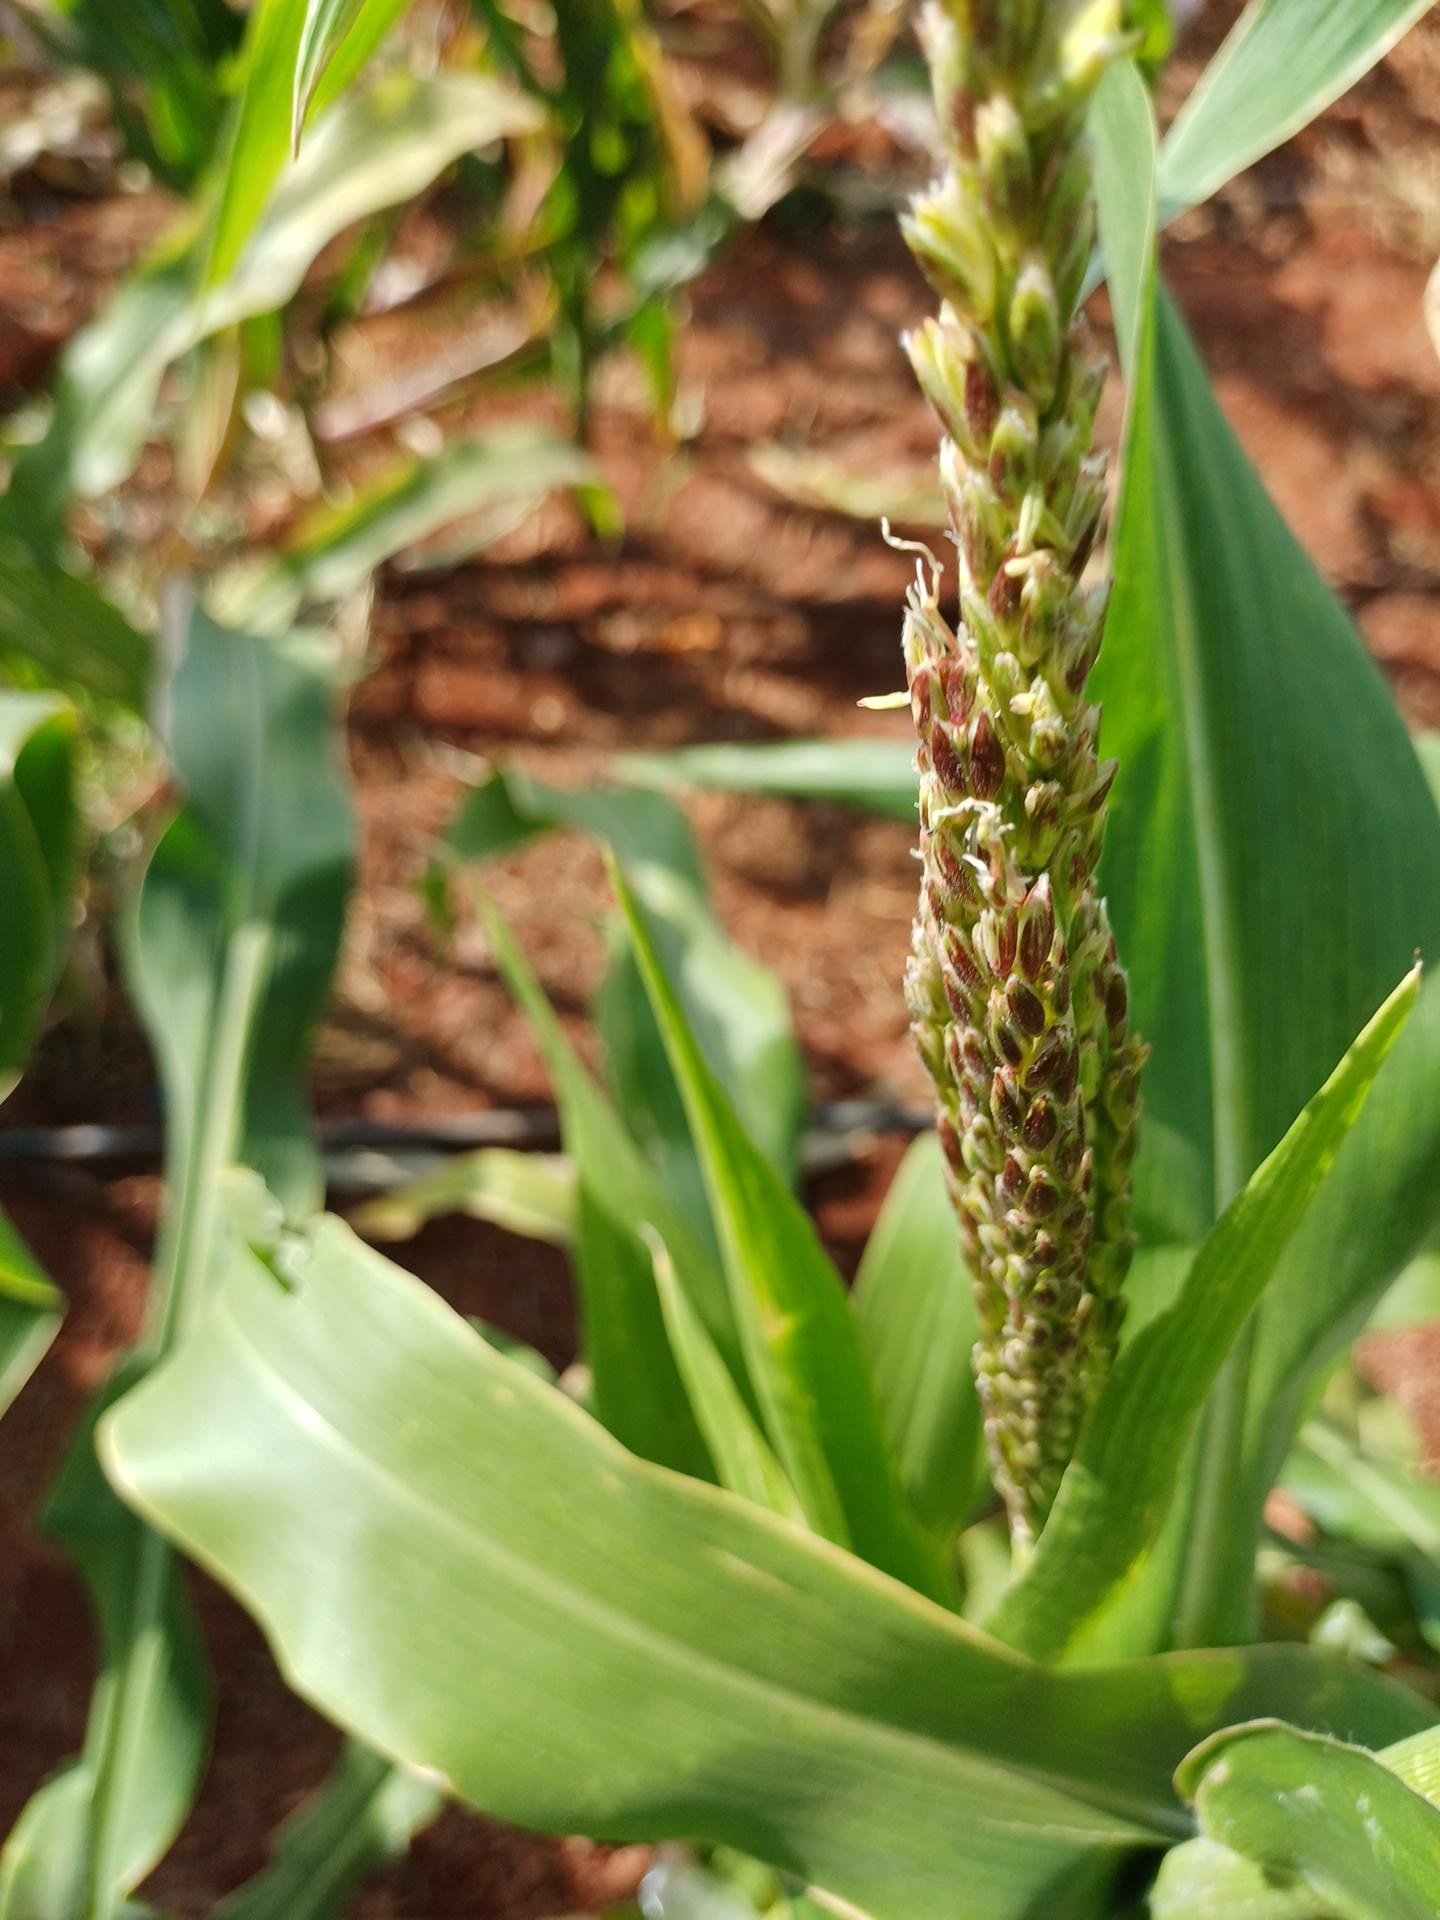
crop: maize
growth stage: flowering
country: Kenya
